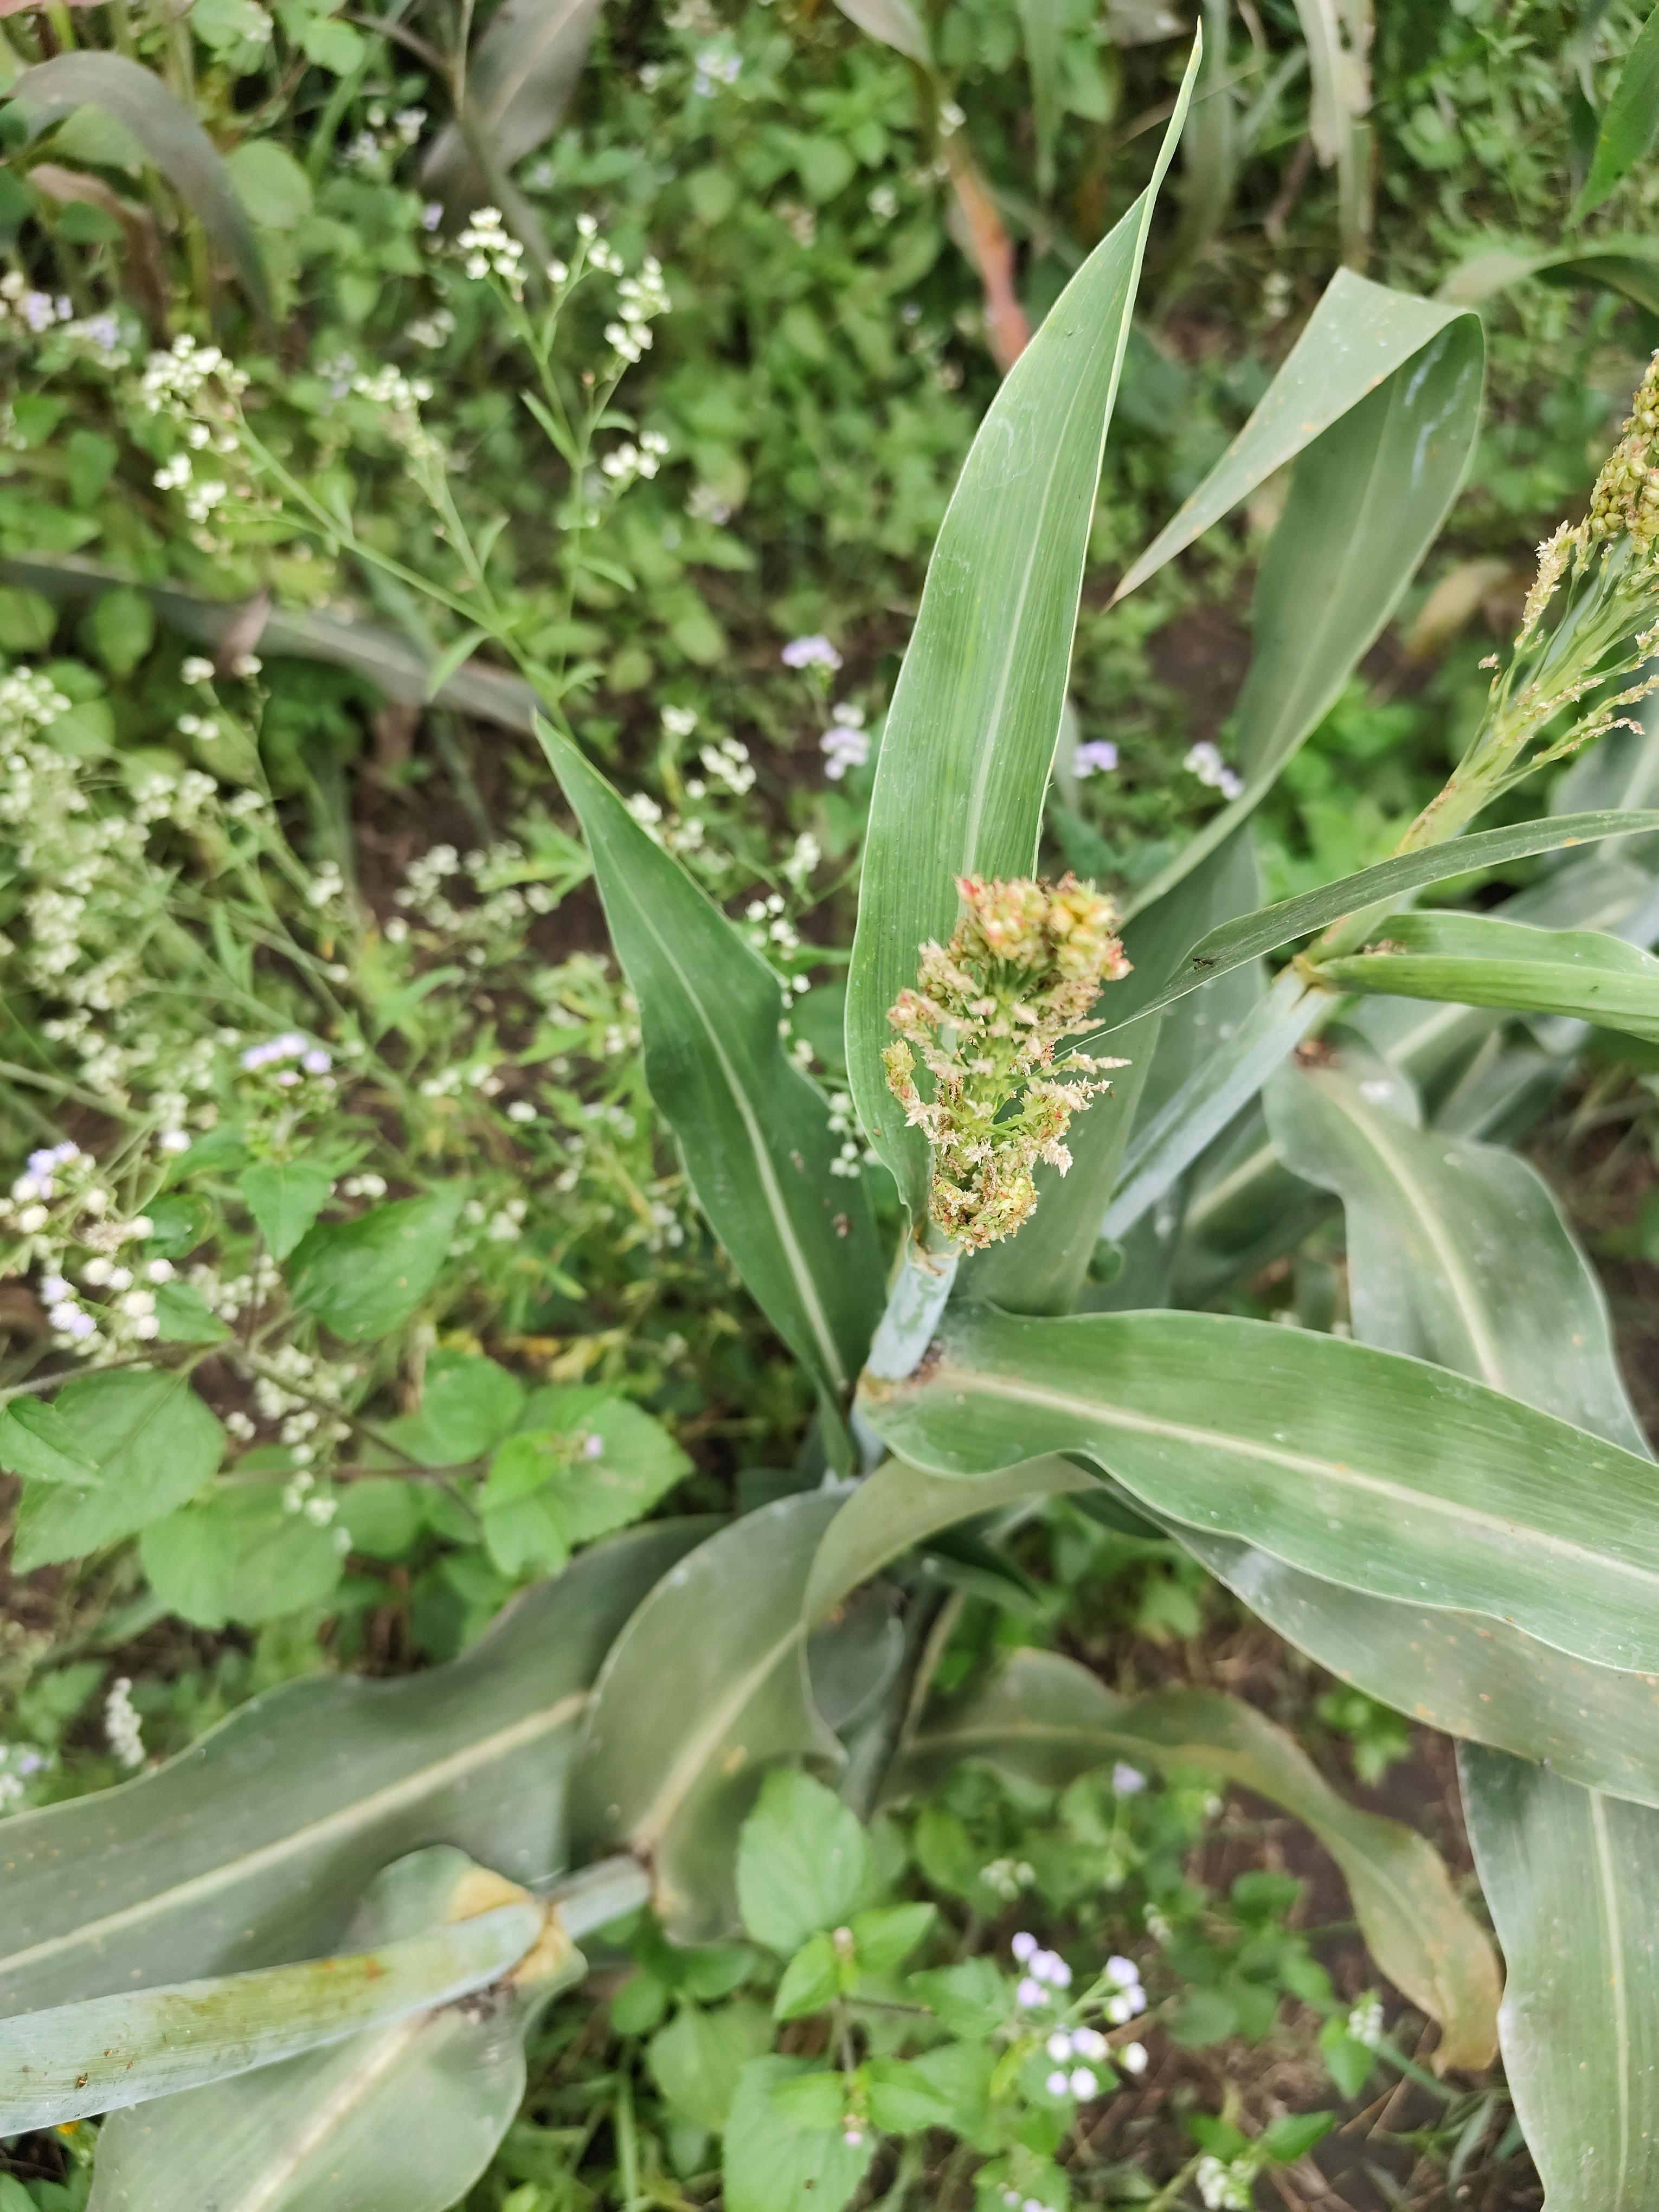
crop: sorghum
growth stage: filling grain
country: Tanzania
